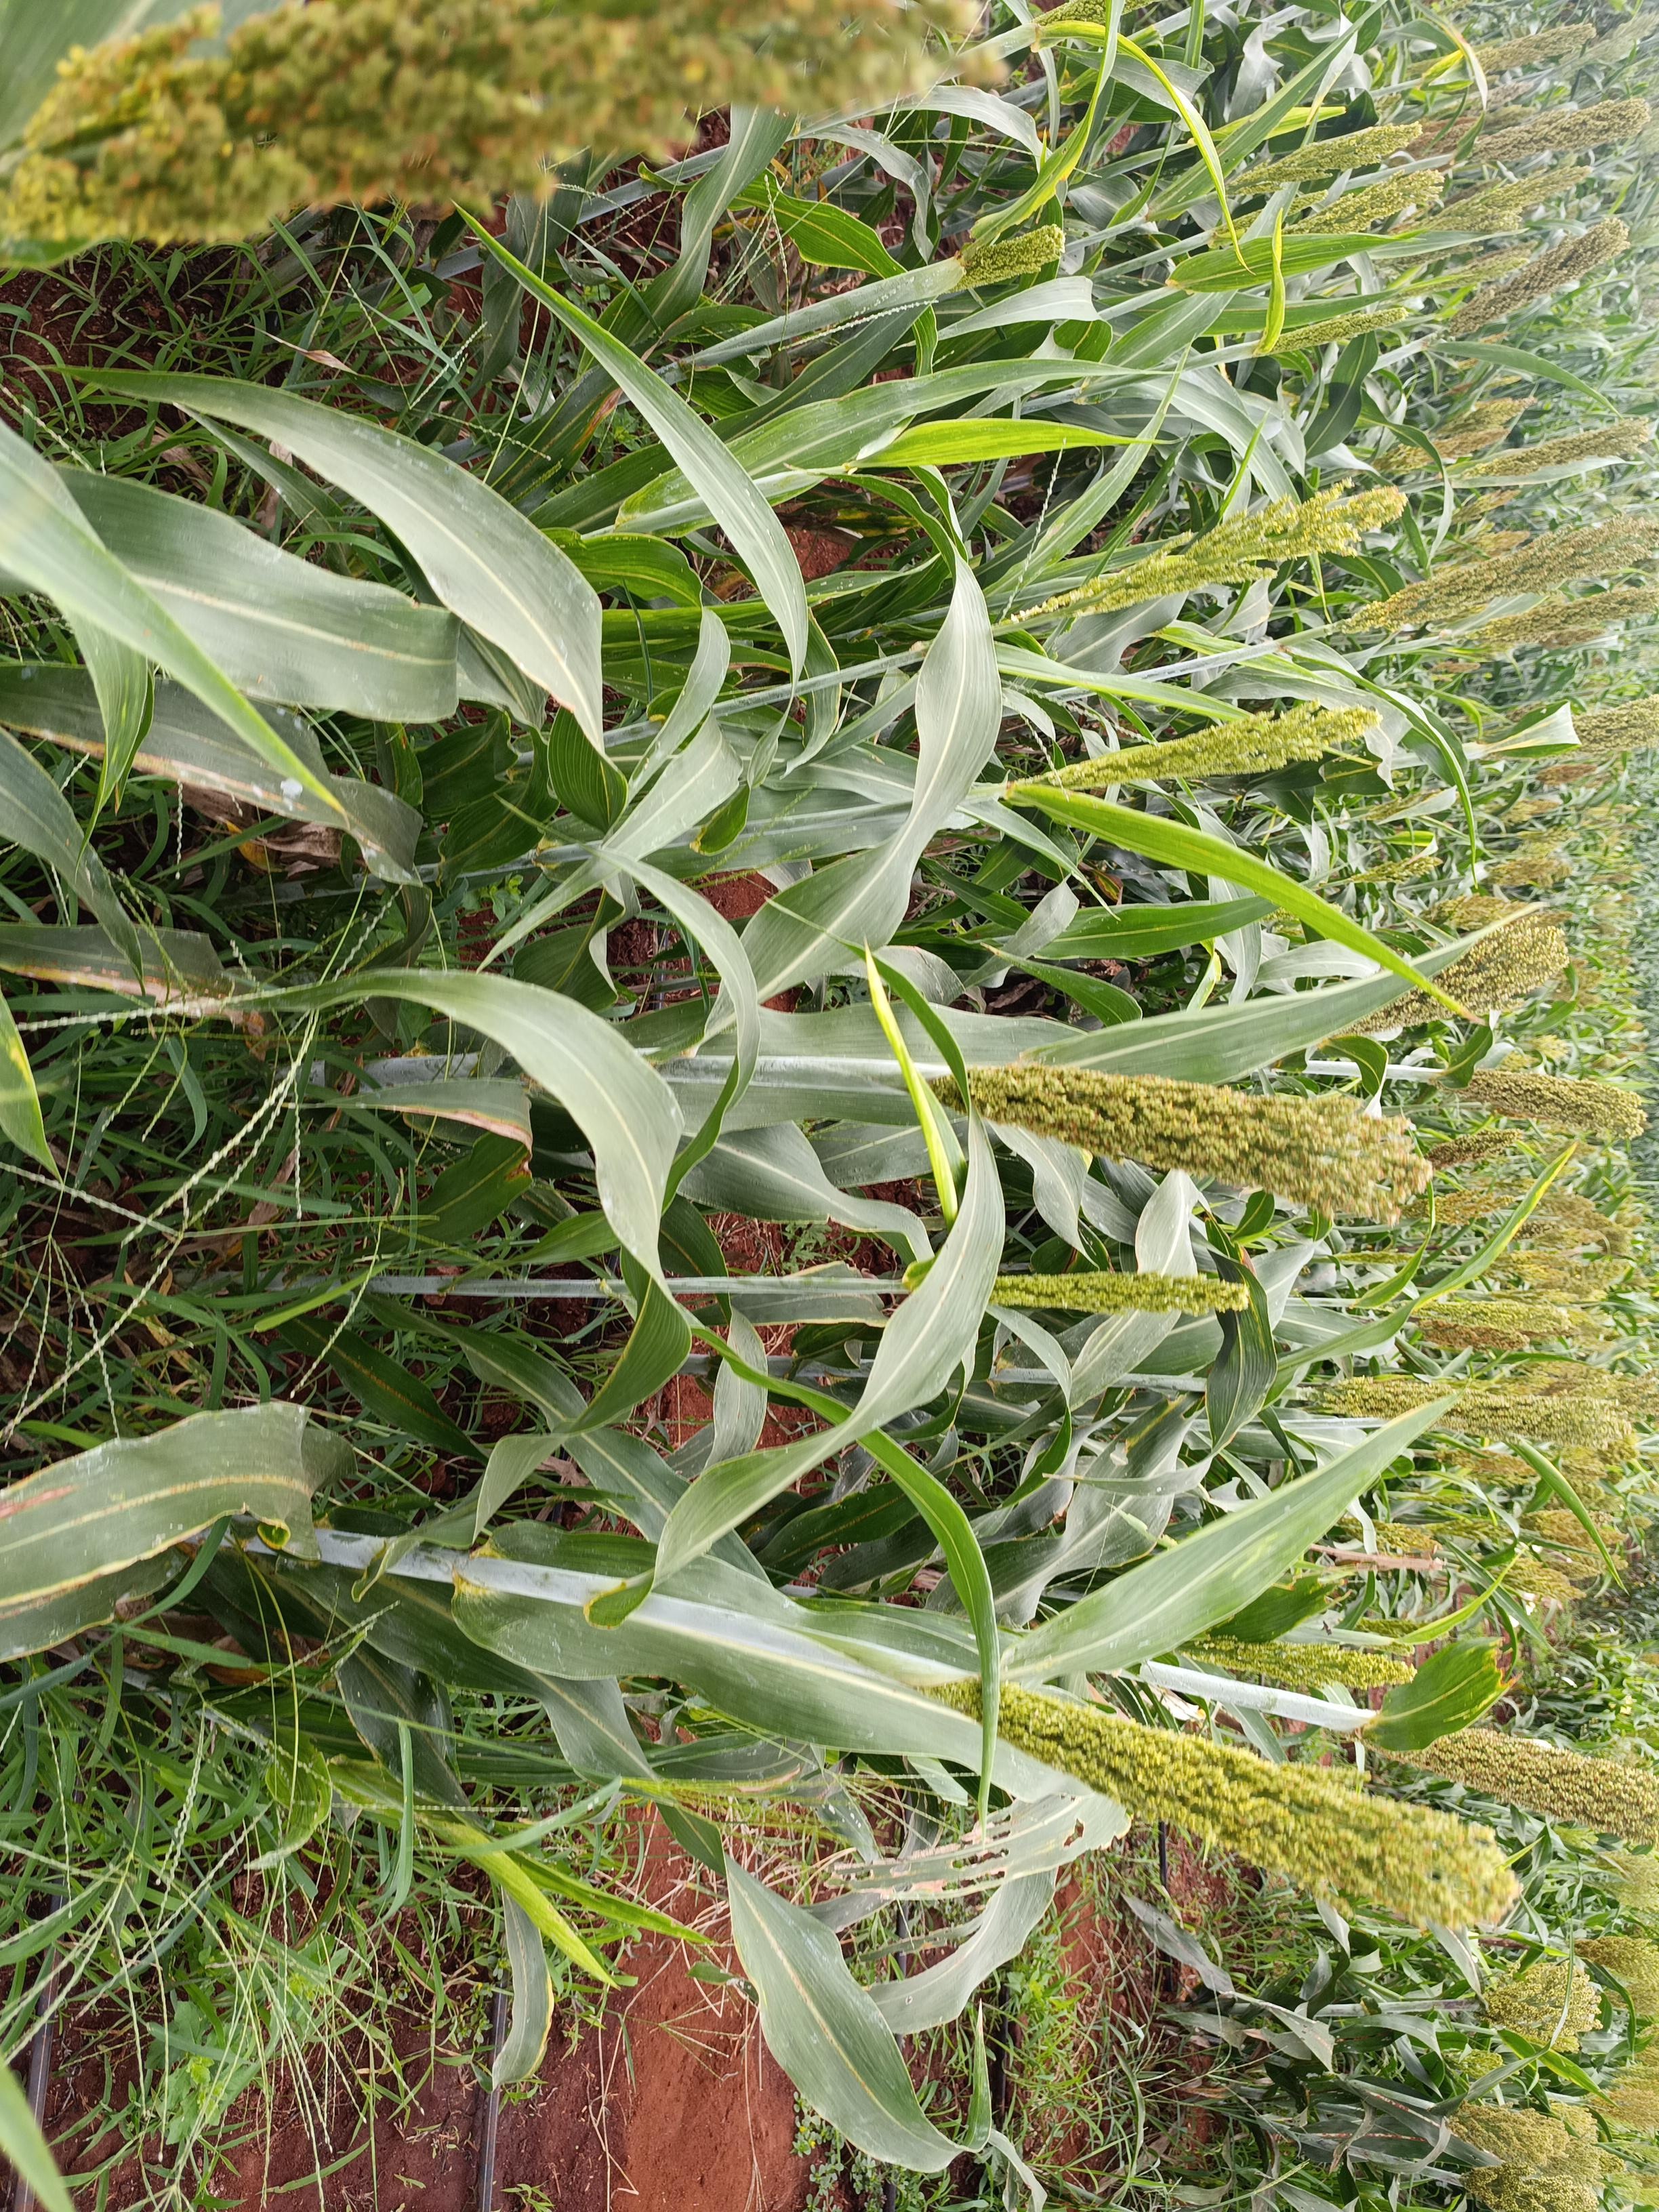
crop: sorghum
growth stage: flowering
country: Kenya
